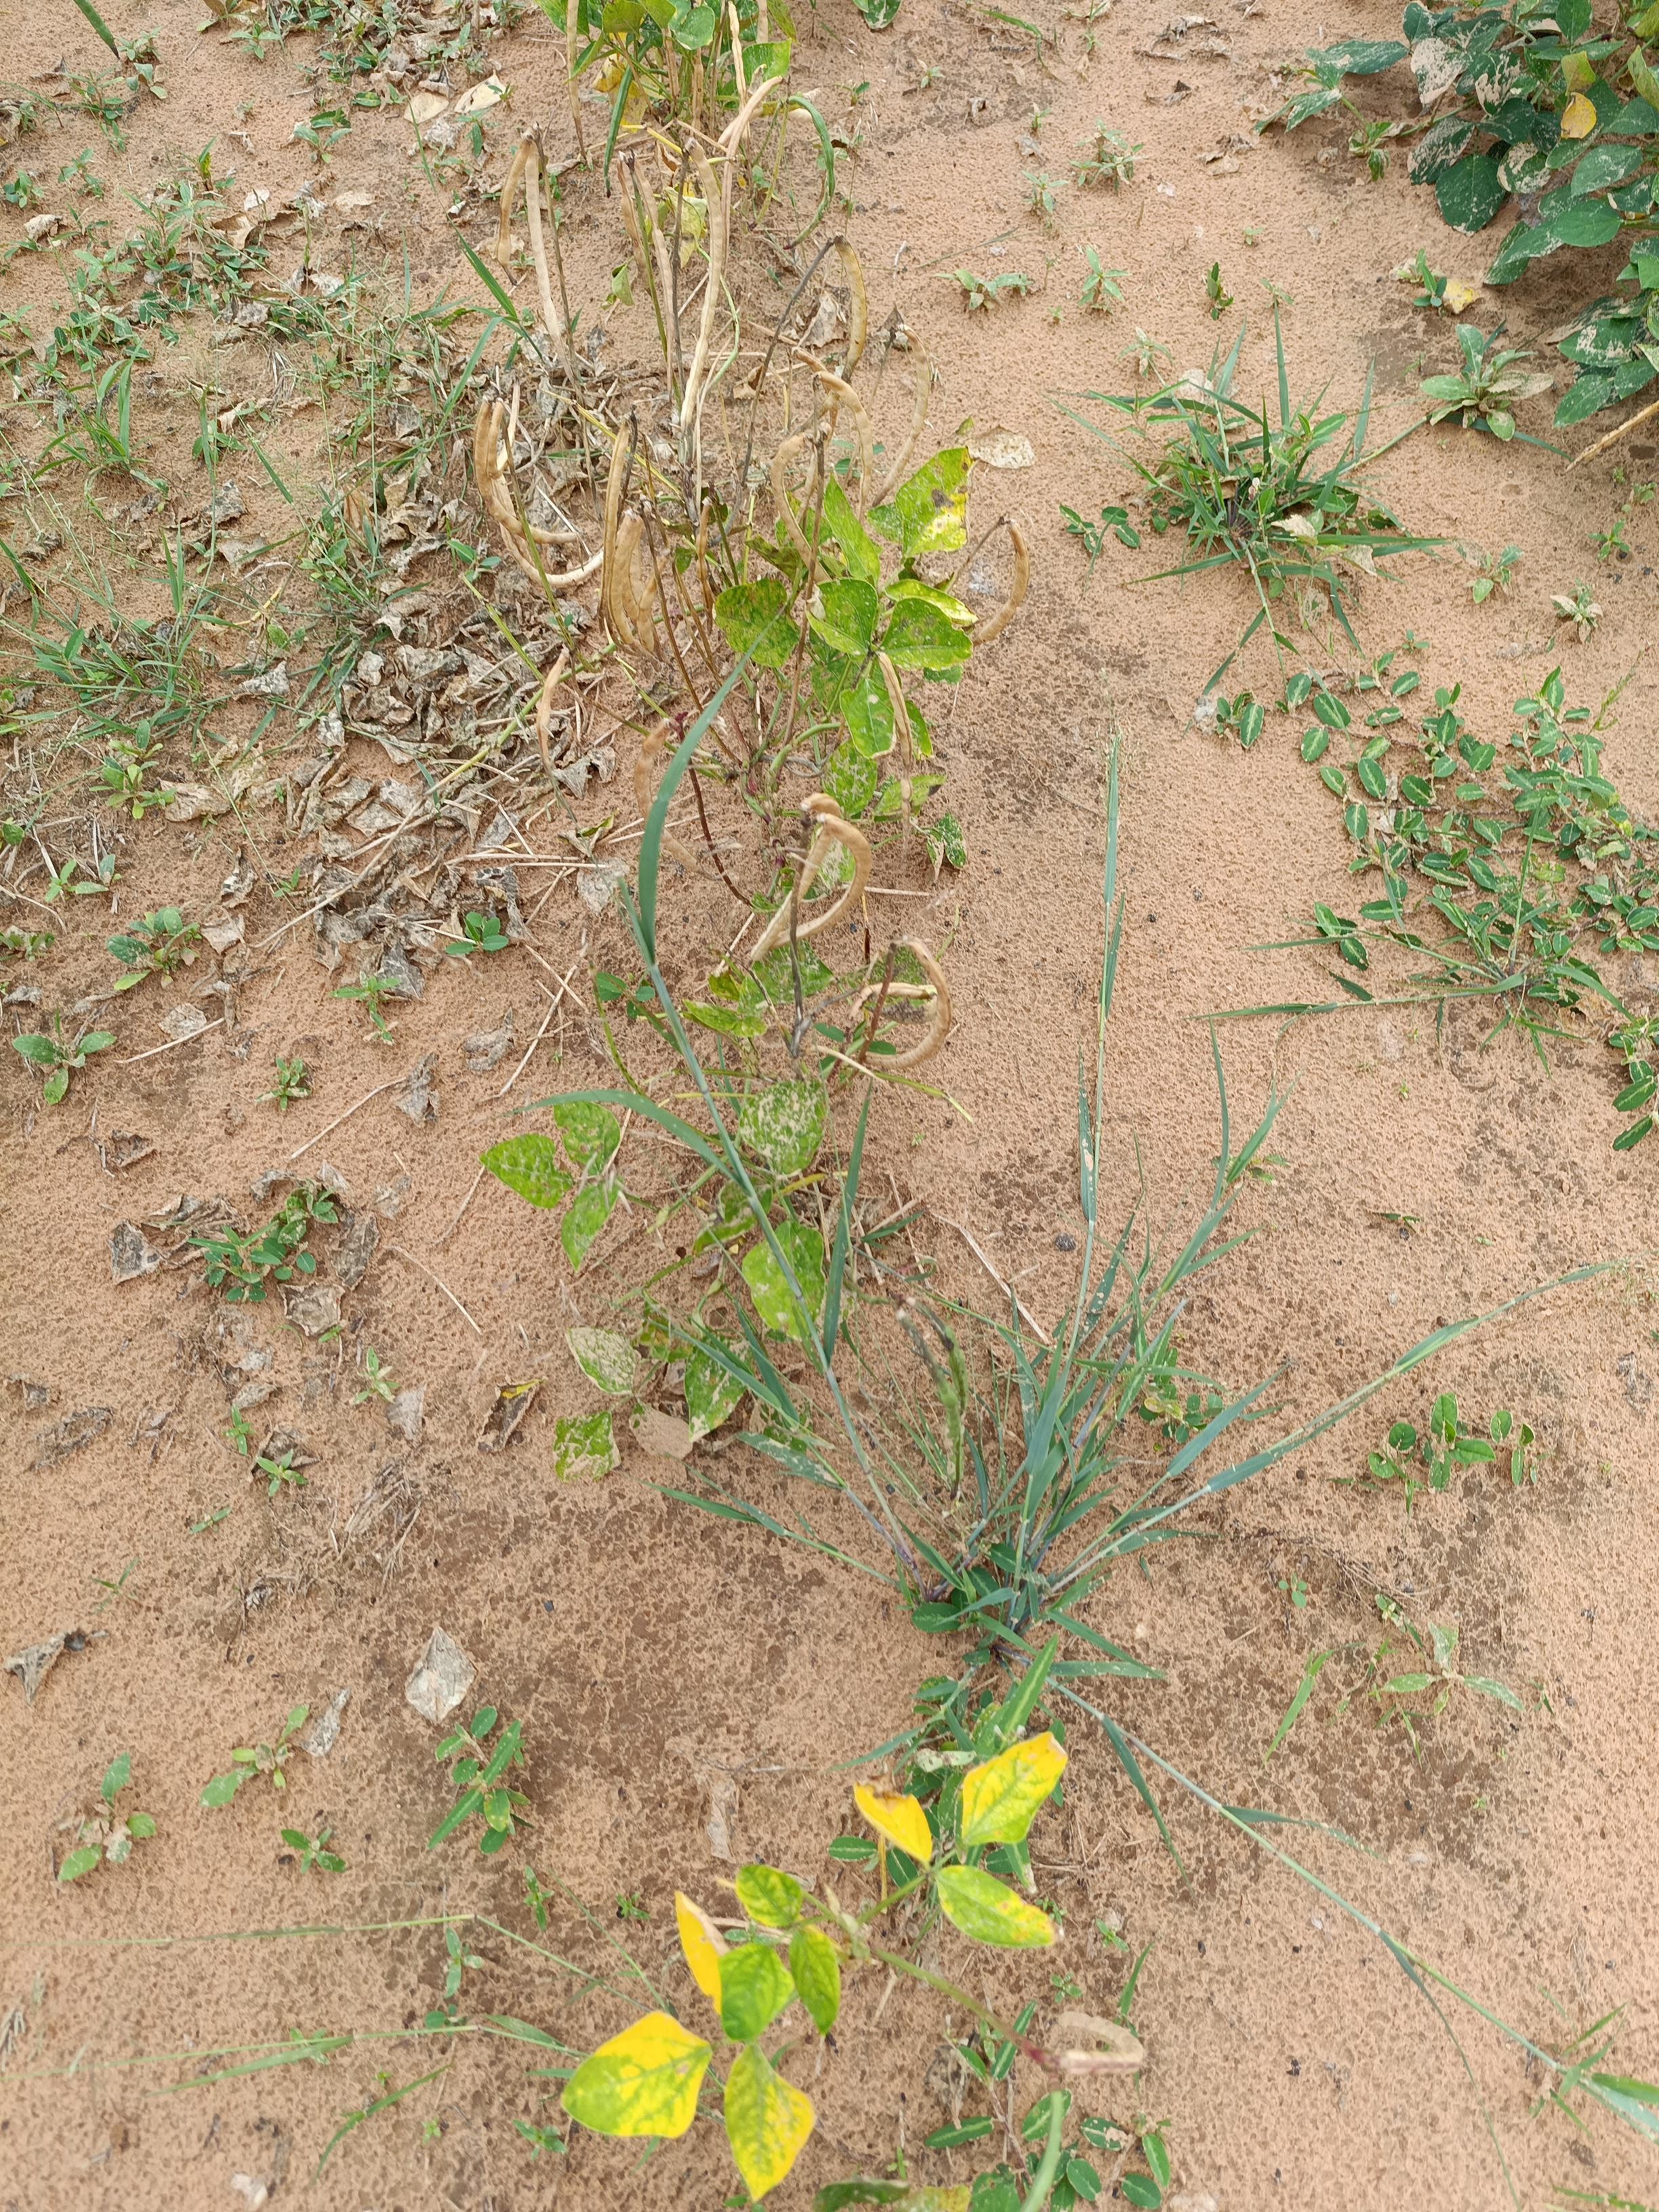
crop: cowpea
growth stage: maturity
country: Nigeria
